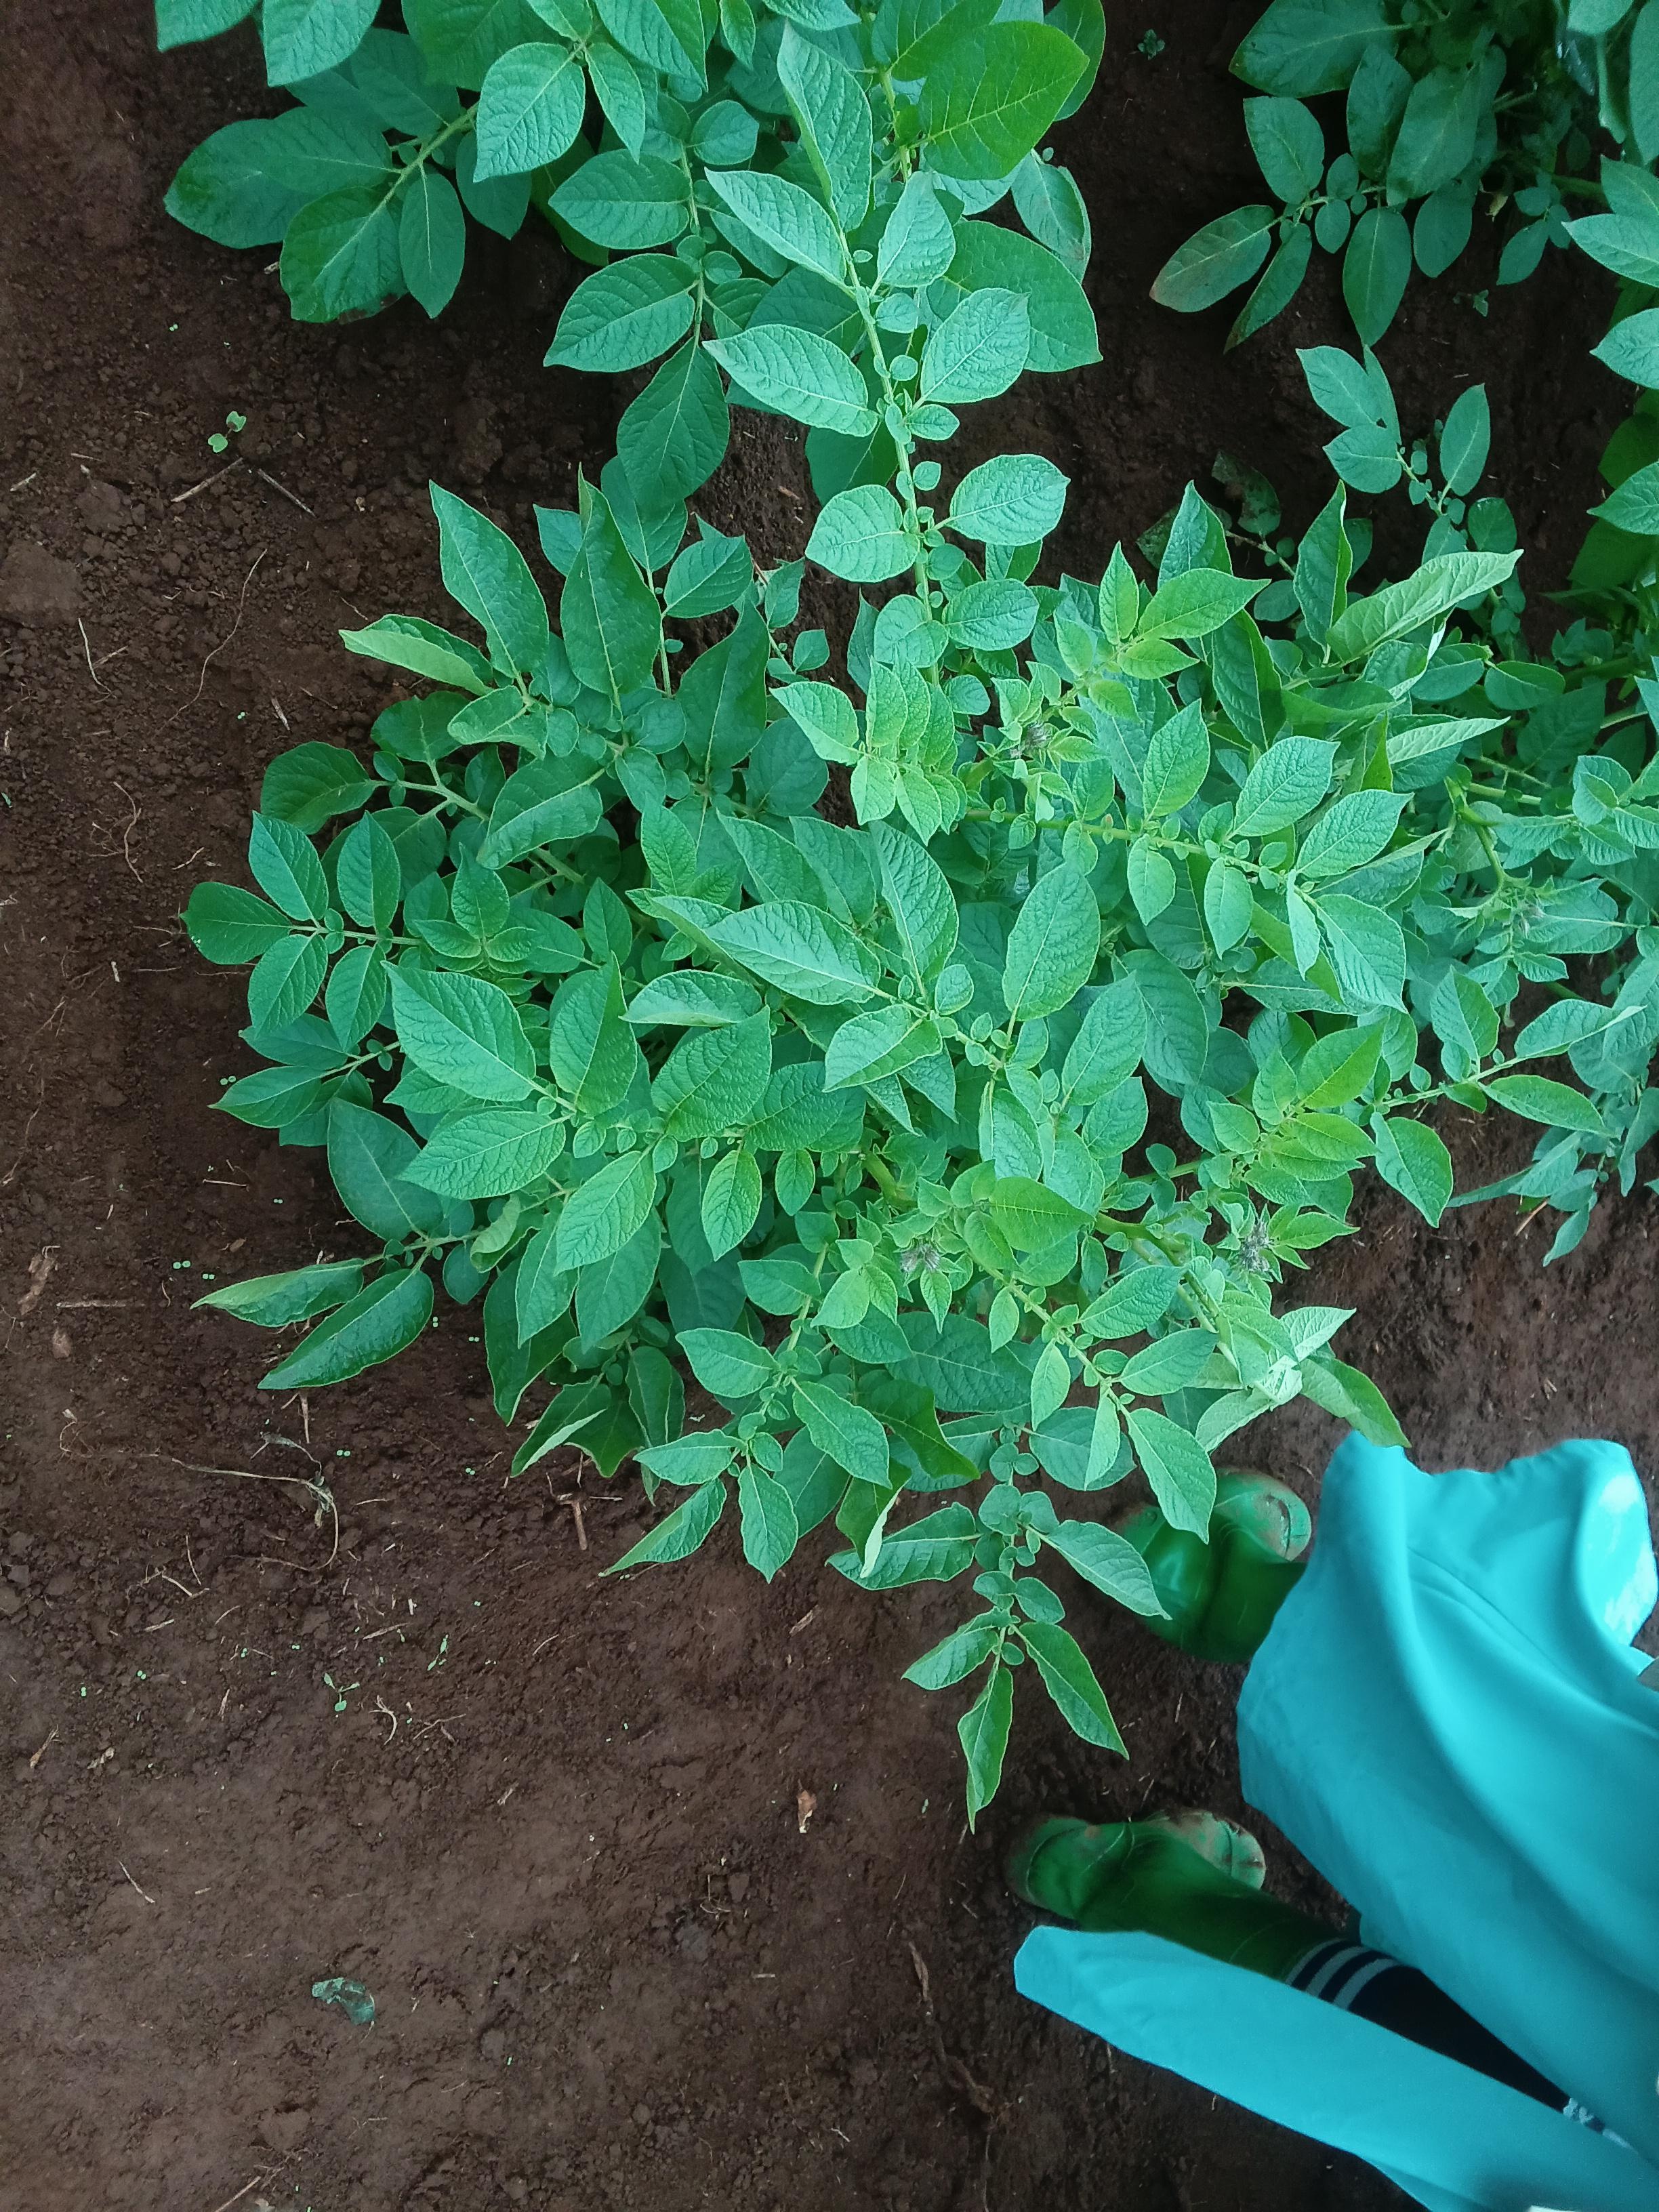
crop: potato
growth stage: flowering
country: Kenya
